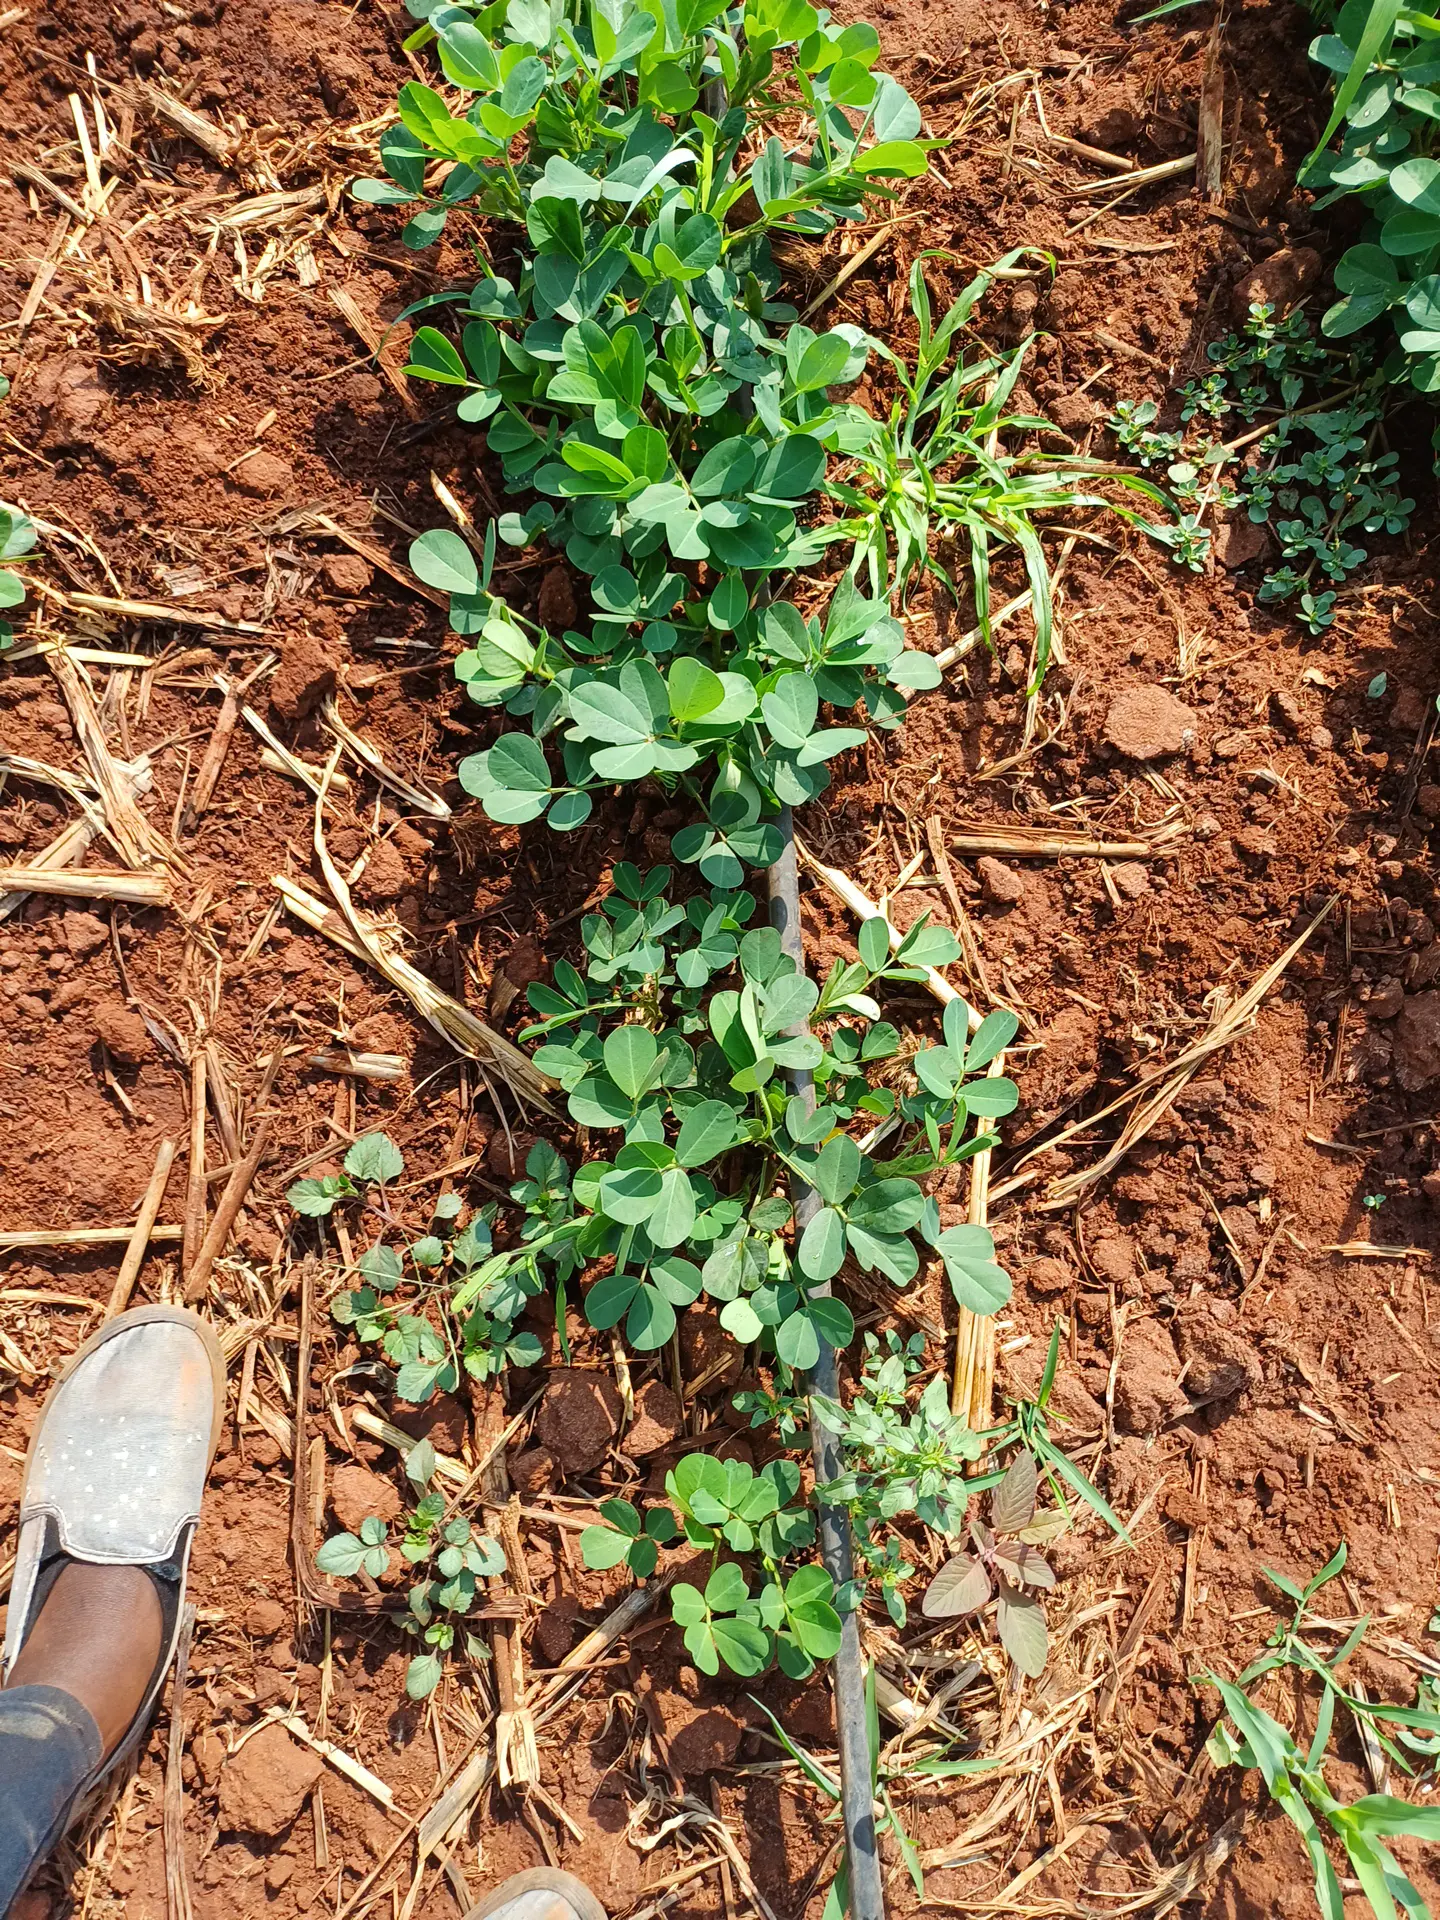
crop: groundnut
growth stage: vegetative
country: Kenya
